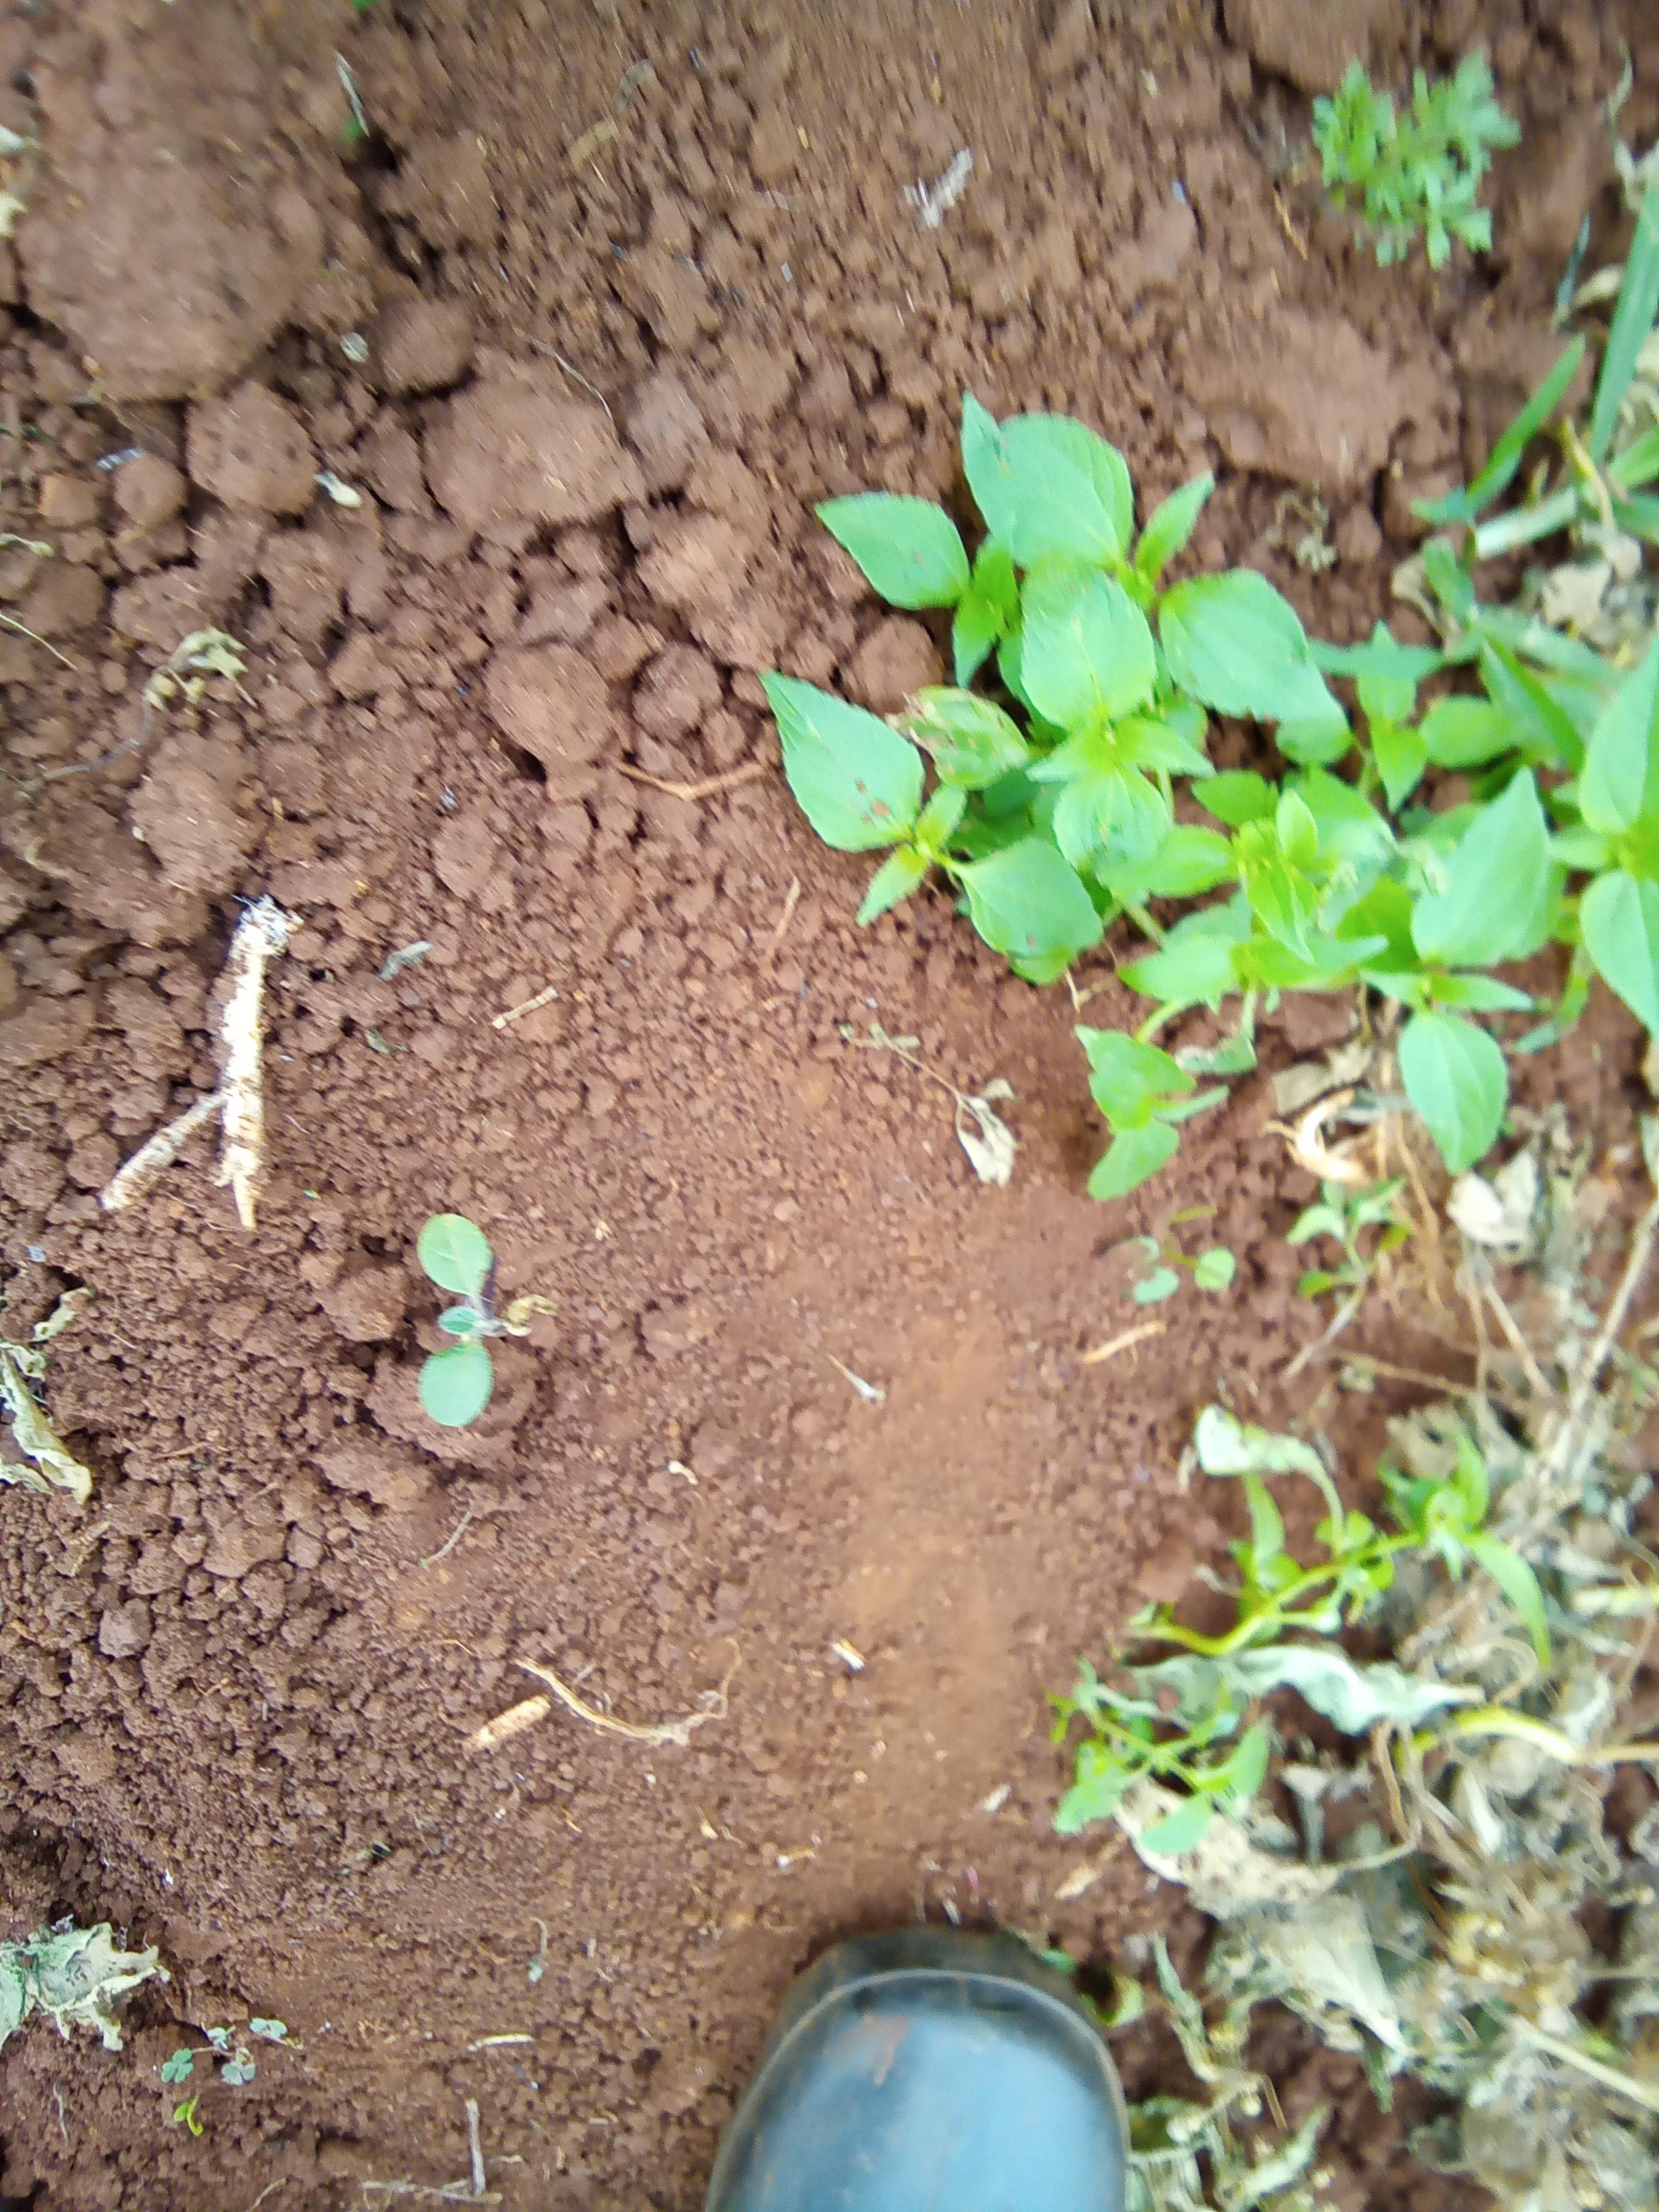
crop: potato
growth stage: vegetative
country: Kenya
